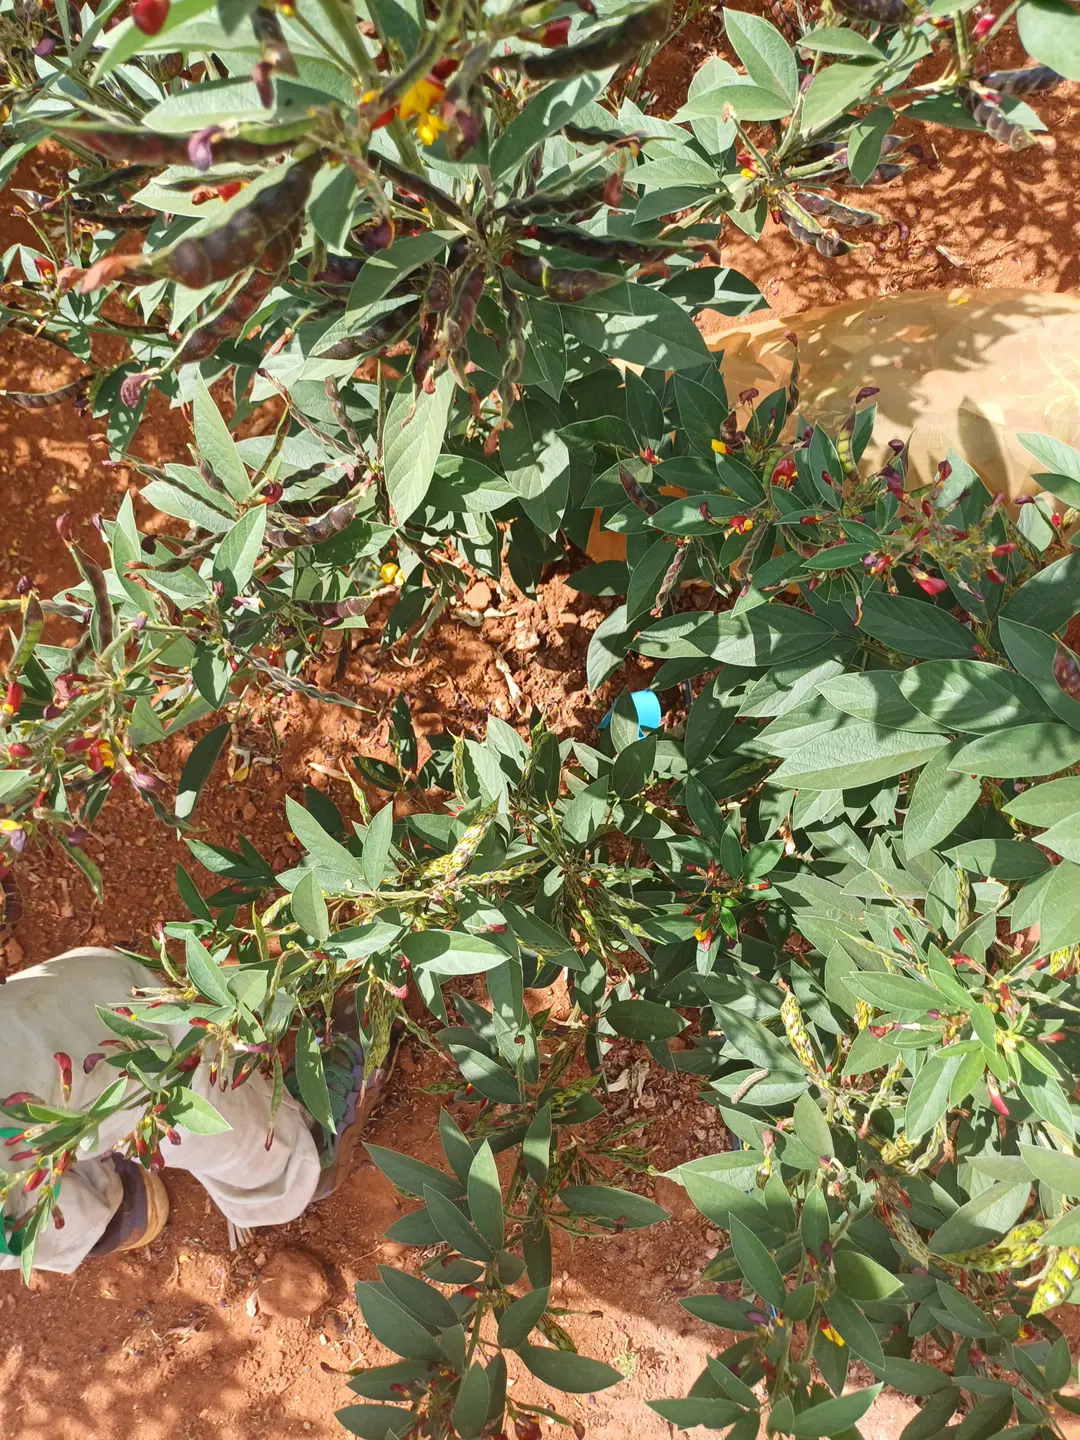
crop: pigeonpea
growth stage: flowering
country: Kenya
